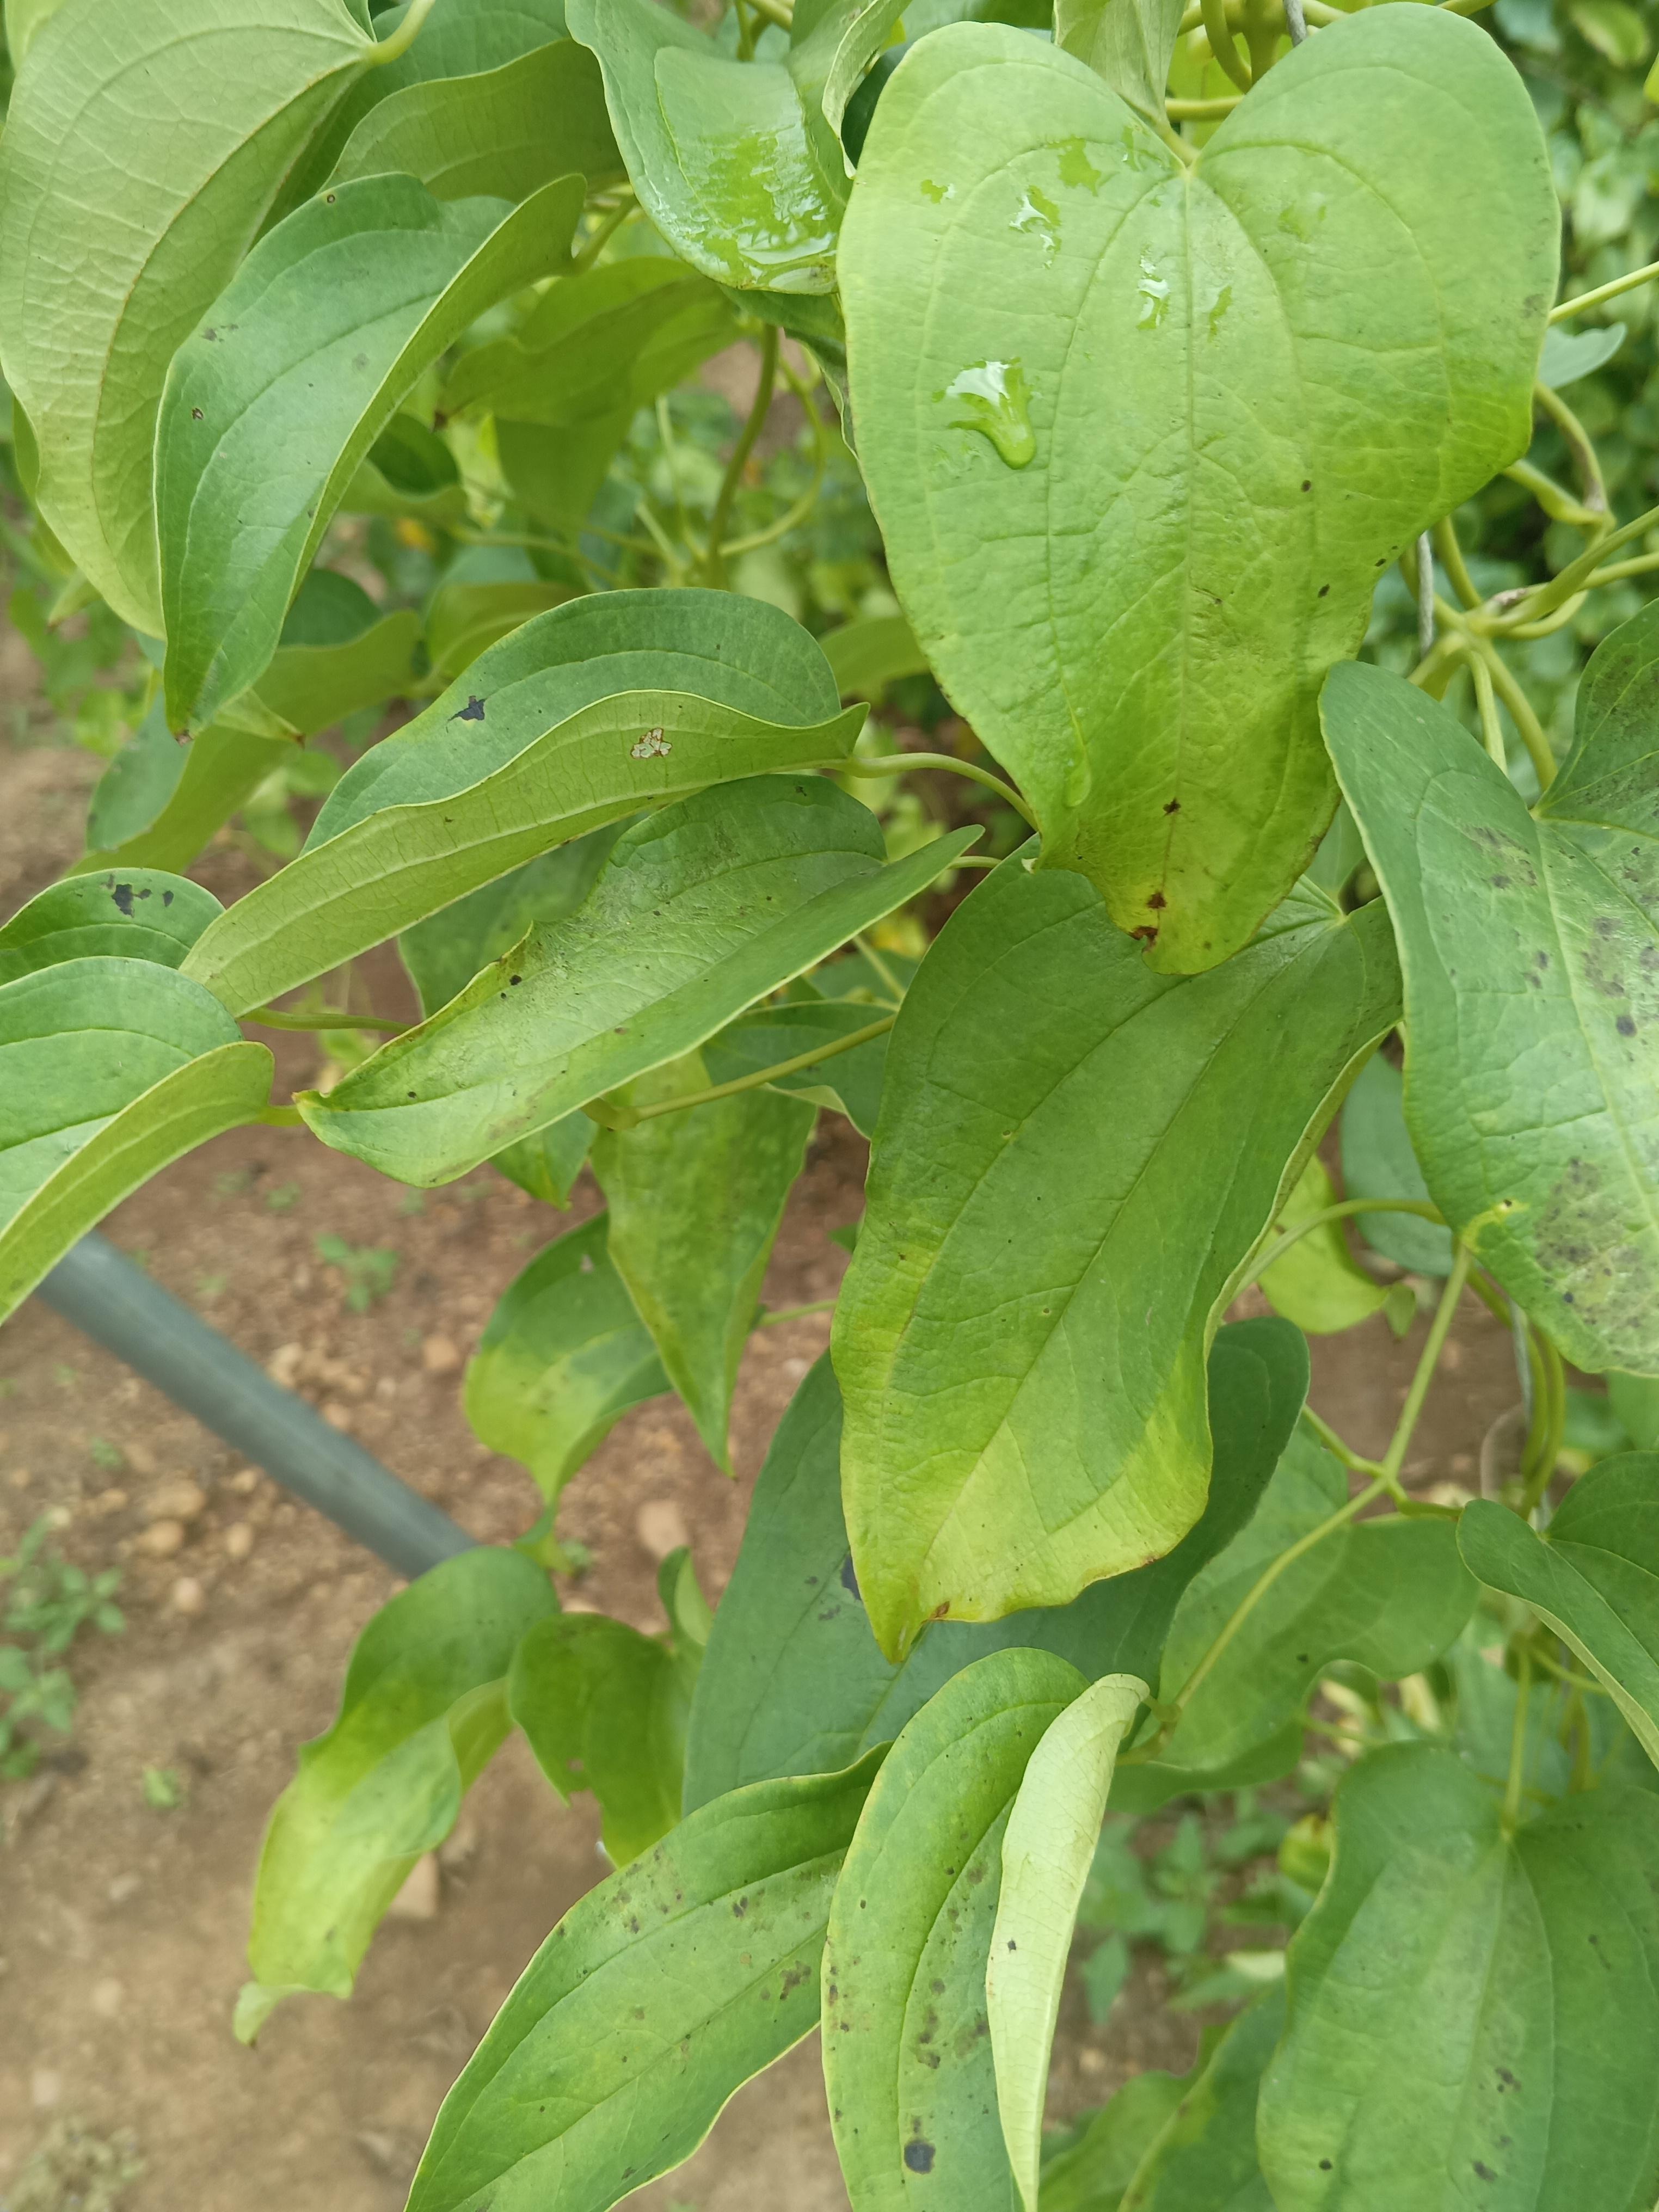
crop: yam
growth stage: vegetative
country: Nigeria
